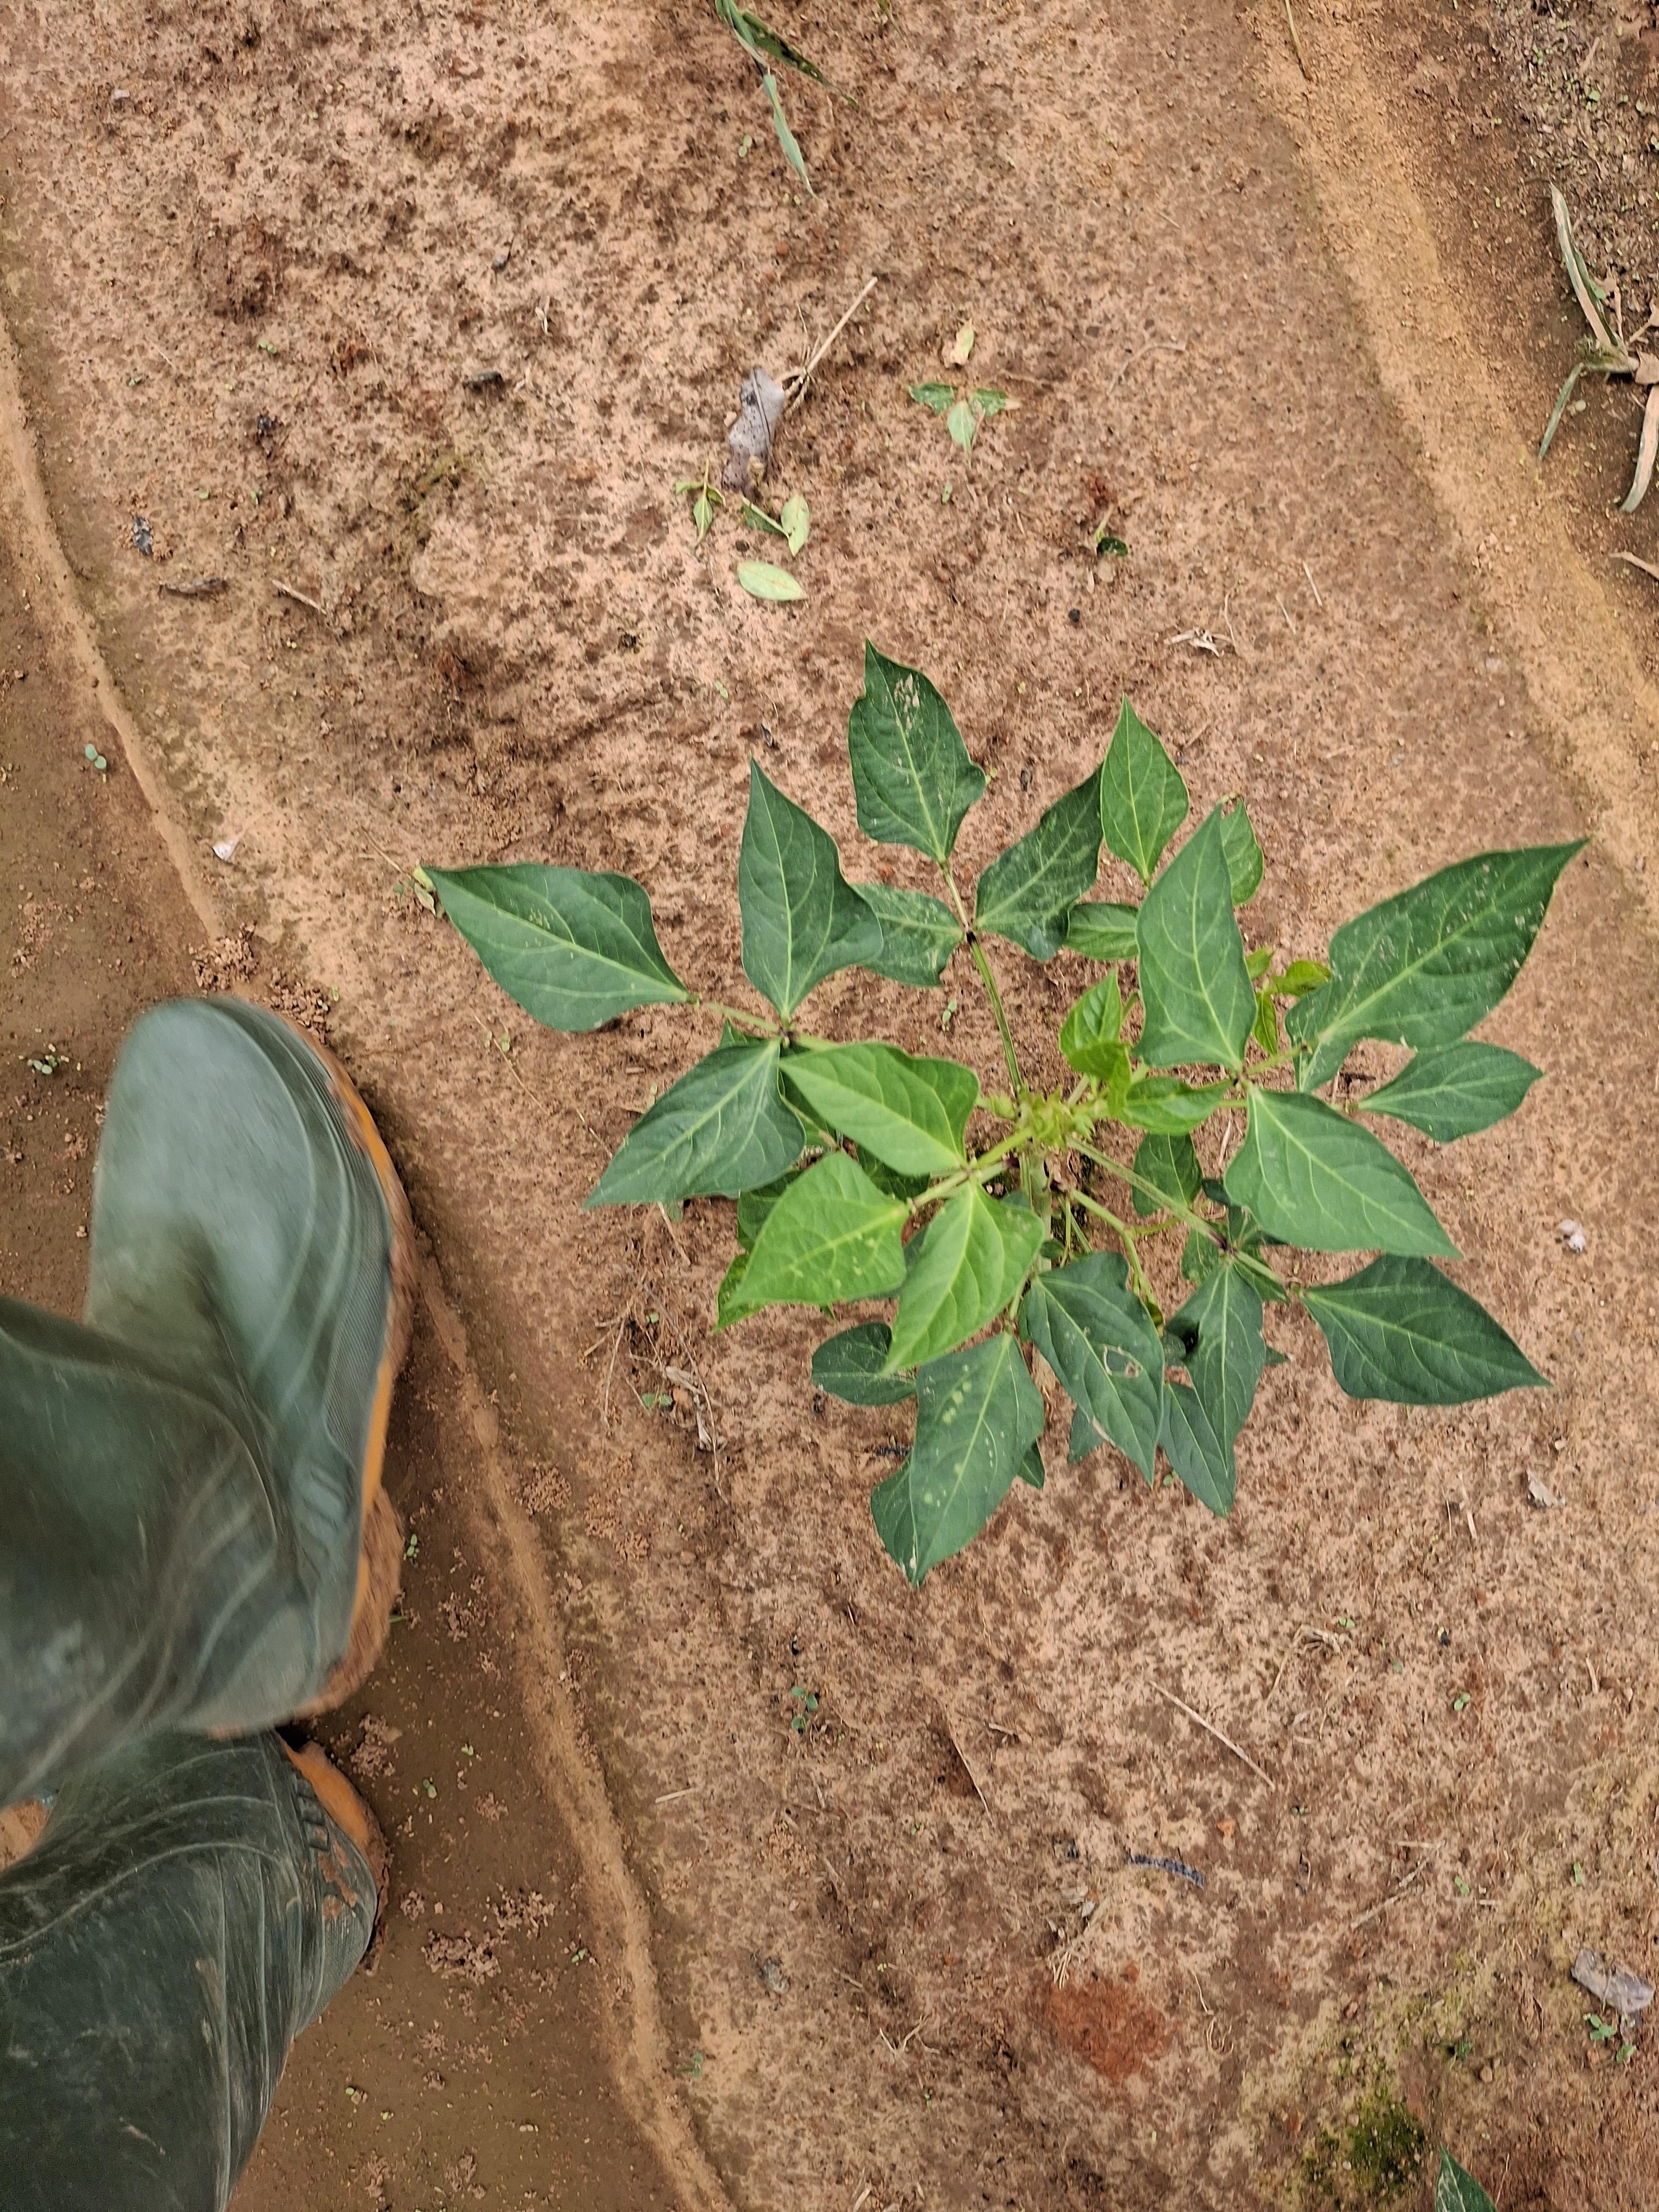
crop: cowpea
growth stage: vegetative
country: Nigeria
